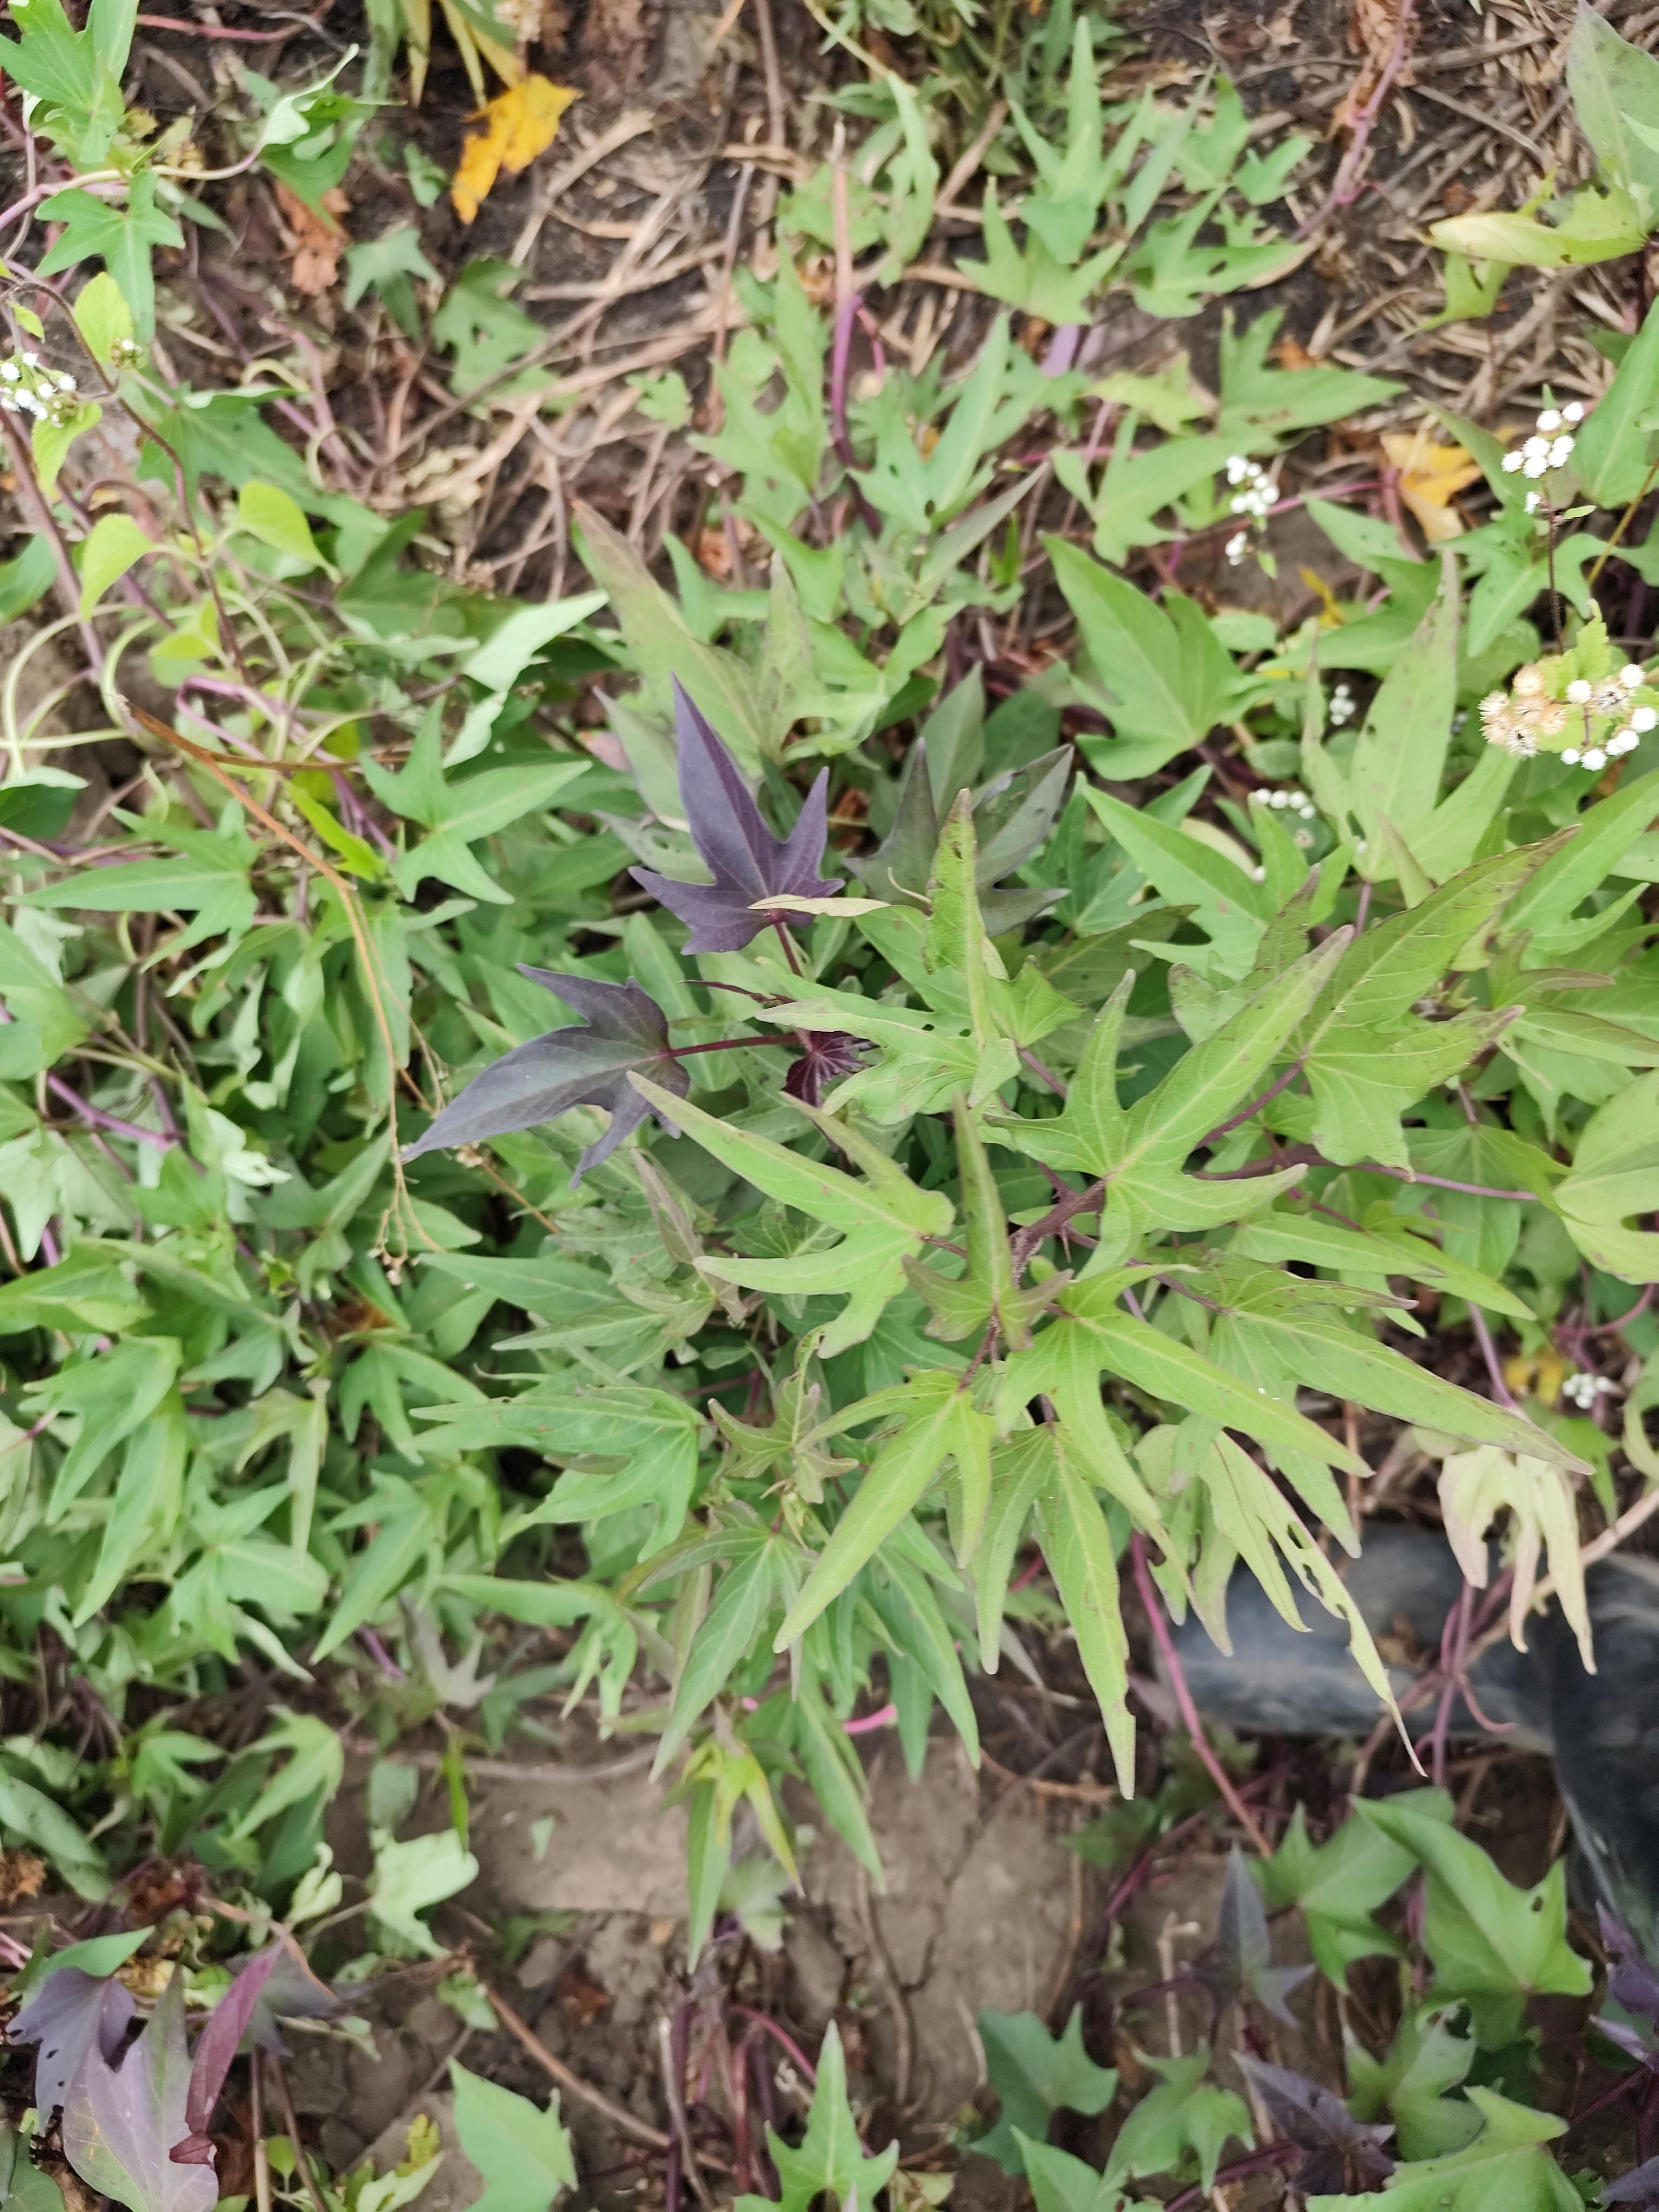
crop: sweet potato
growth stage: flowering
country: Tanzania
